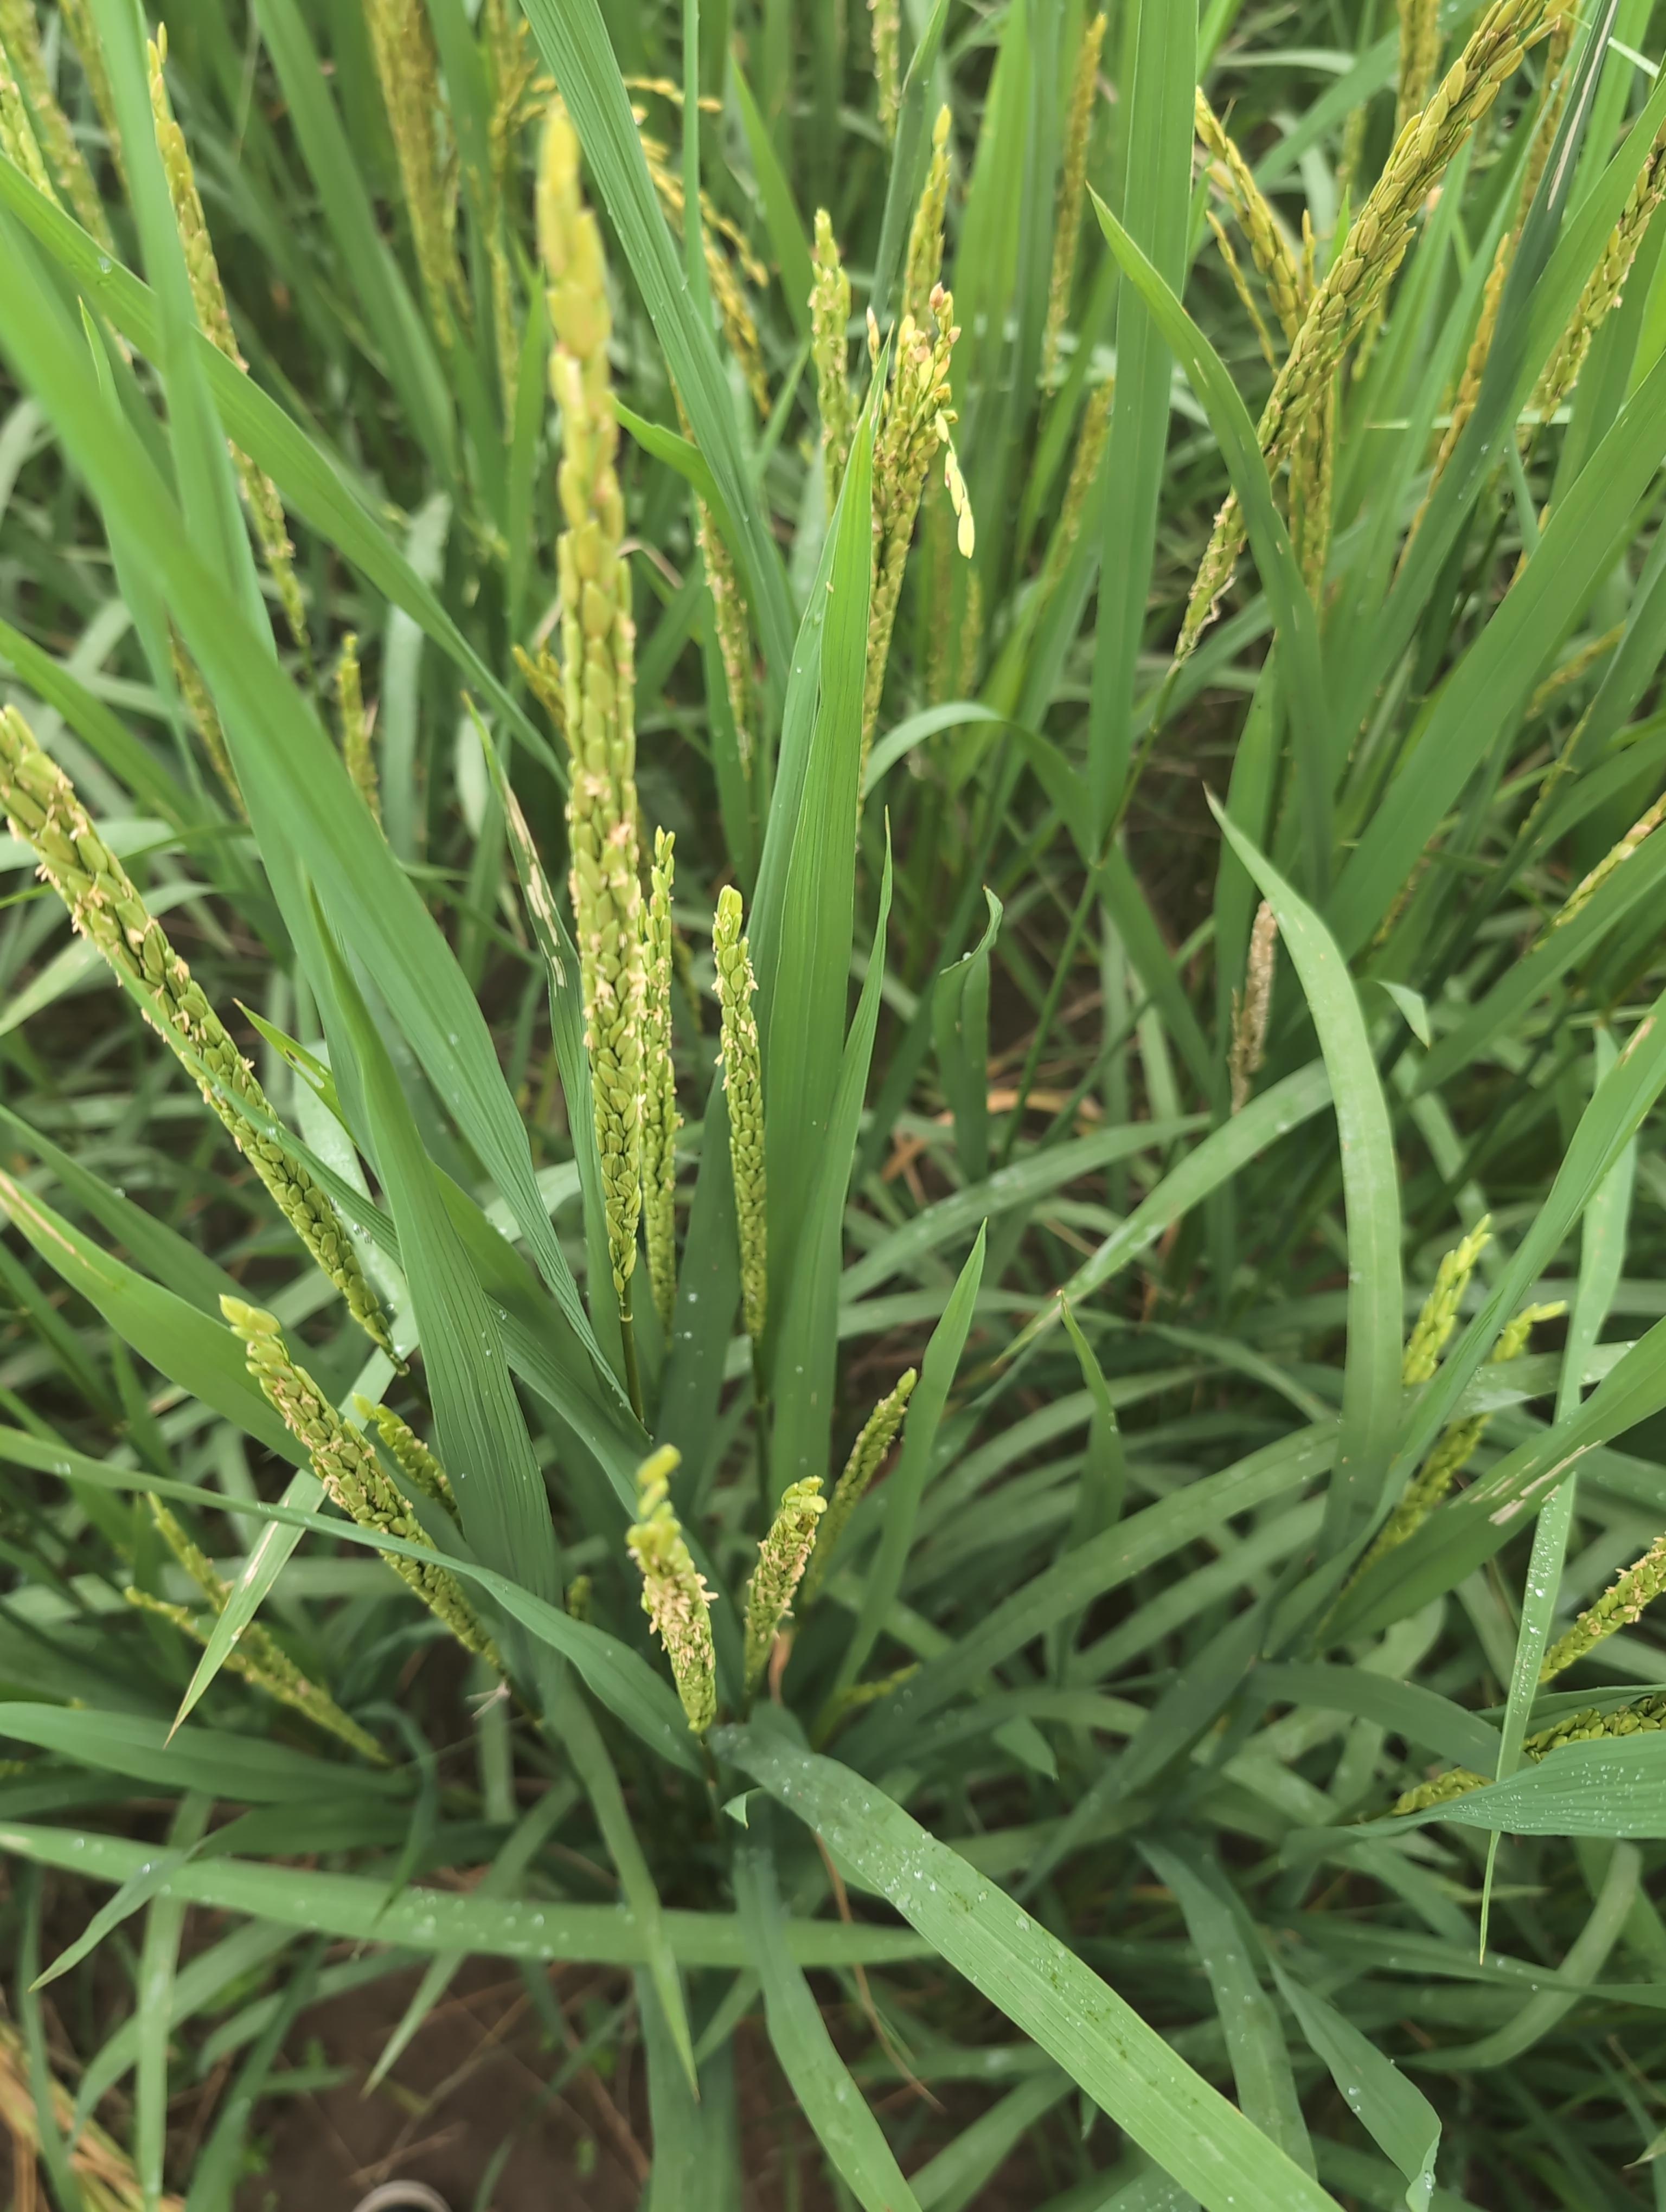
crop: rice
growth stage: stage milk
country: Côte d'Ivoire
